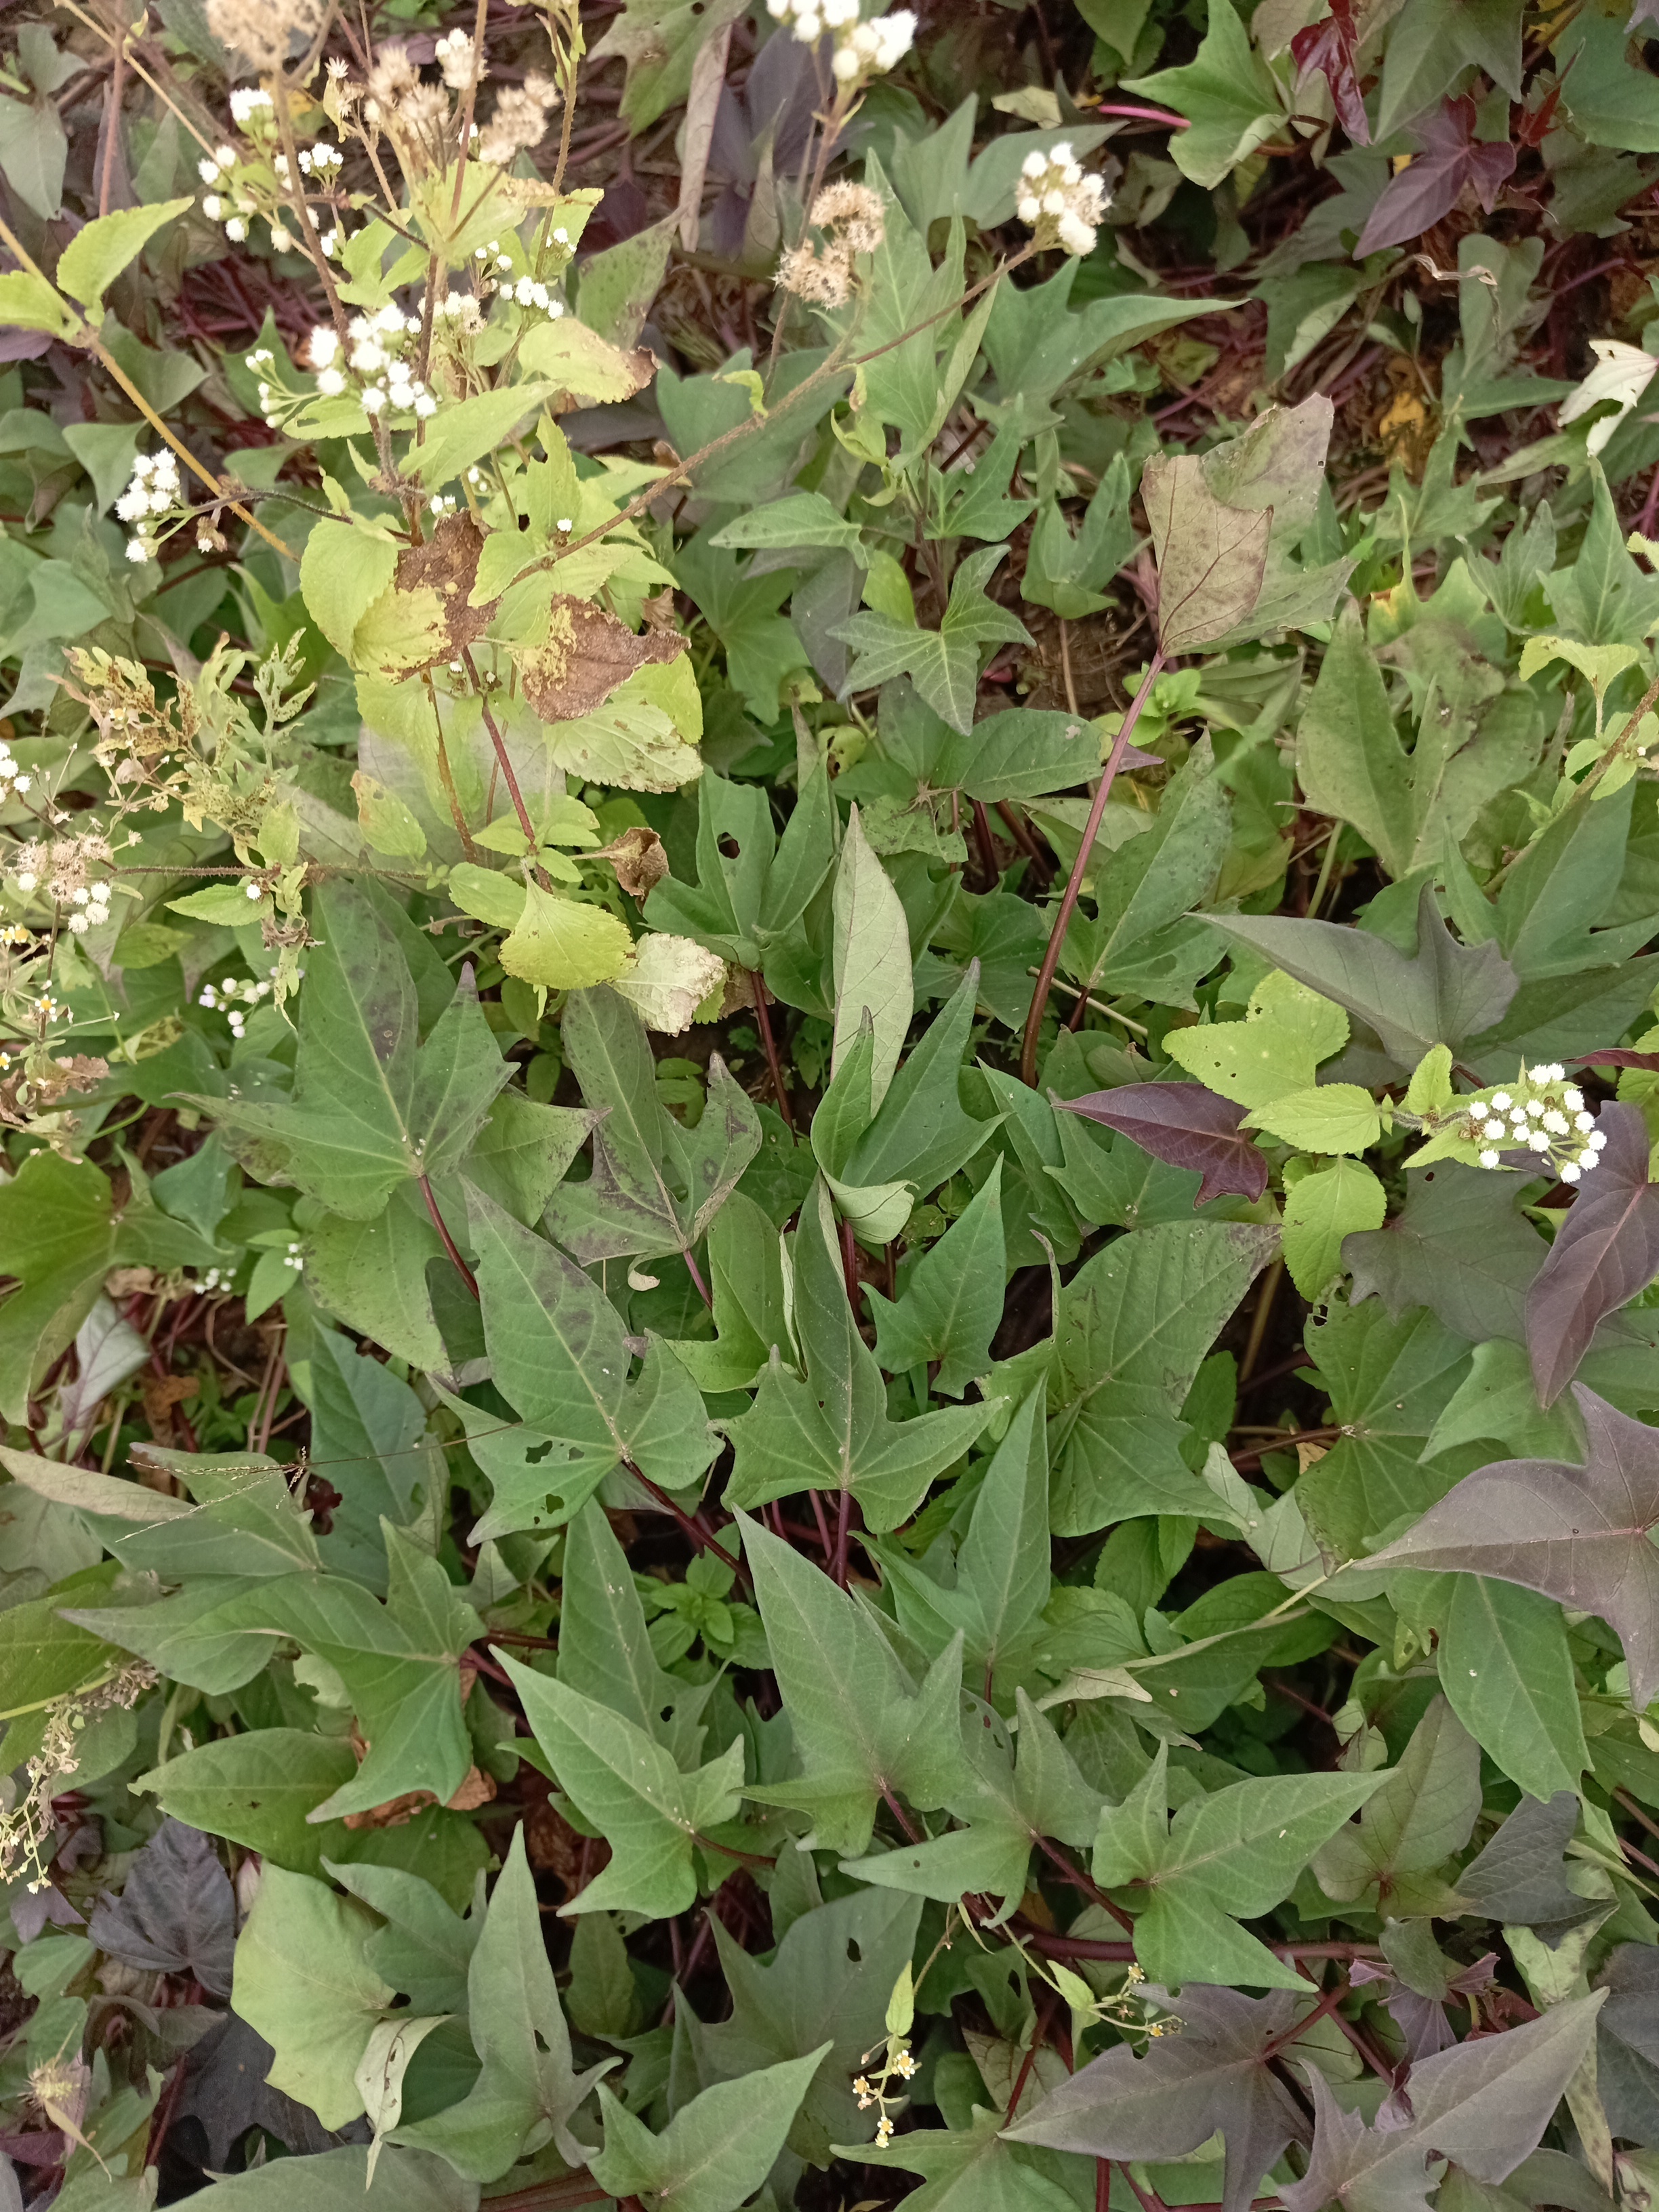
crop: sweet potato
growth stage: flowering
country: Tanzania
